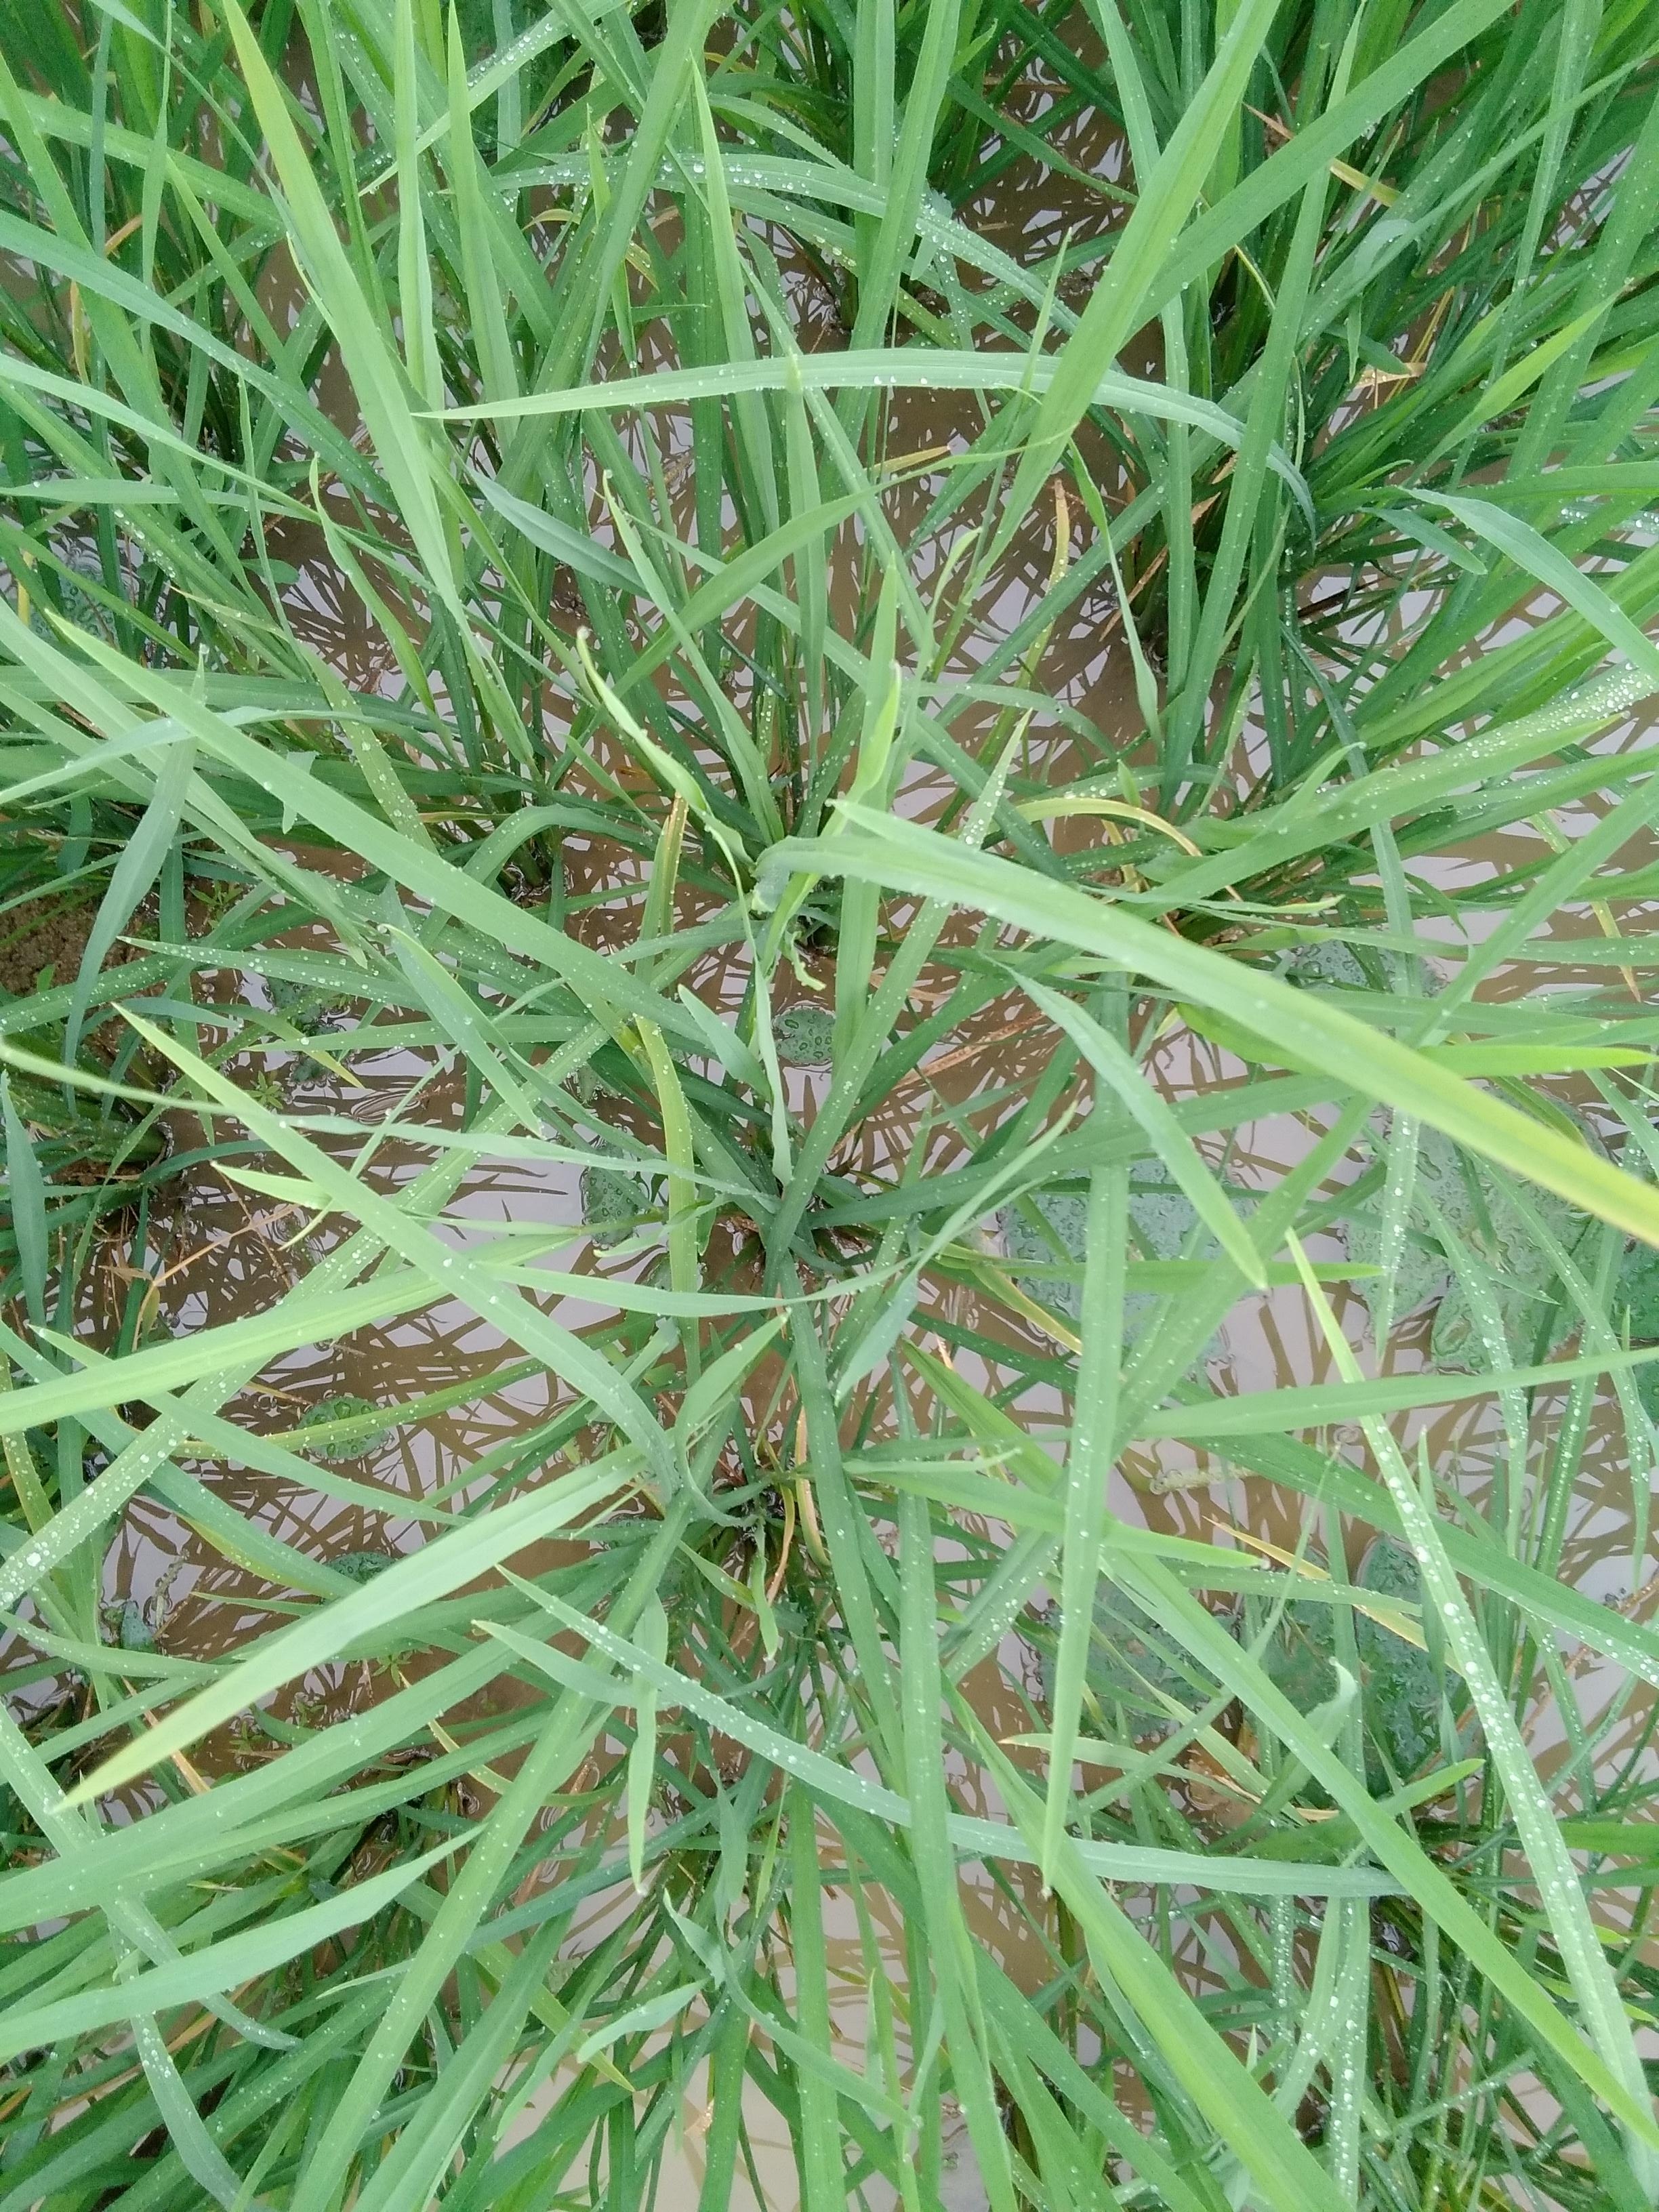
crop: rice
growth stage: vegetative
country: Nigeria
